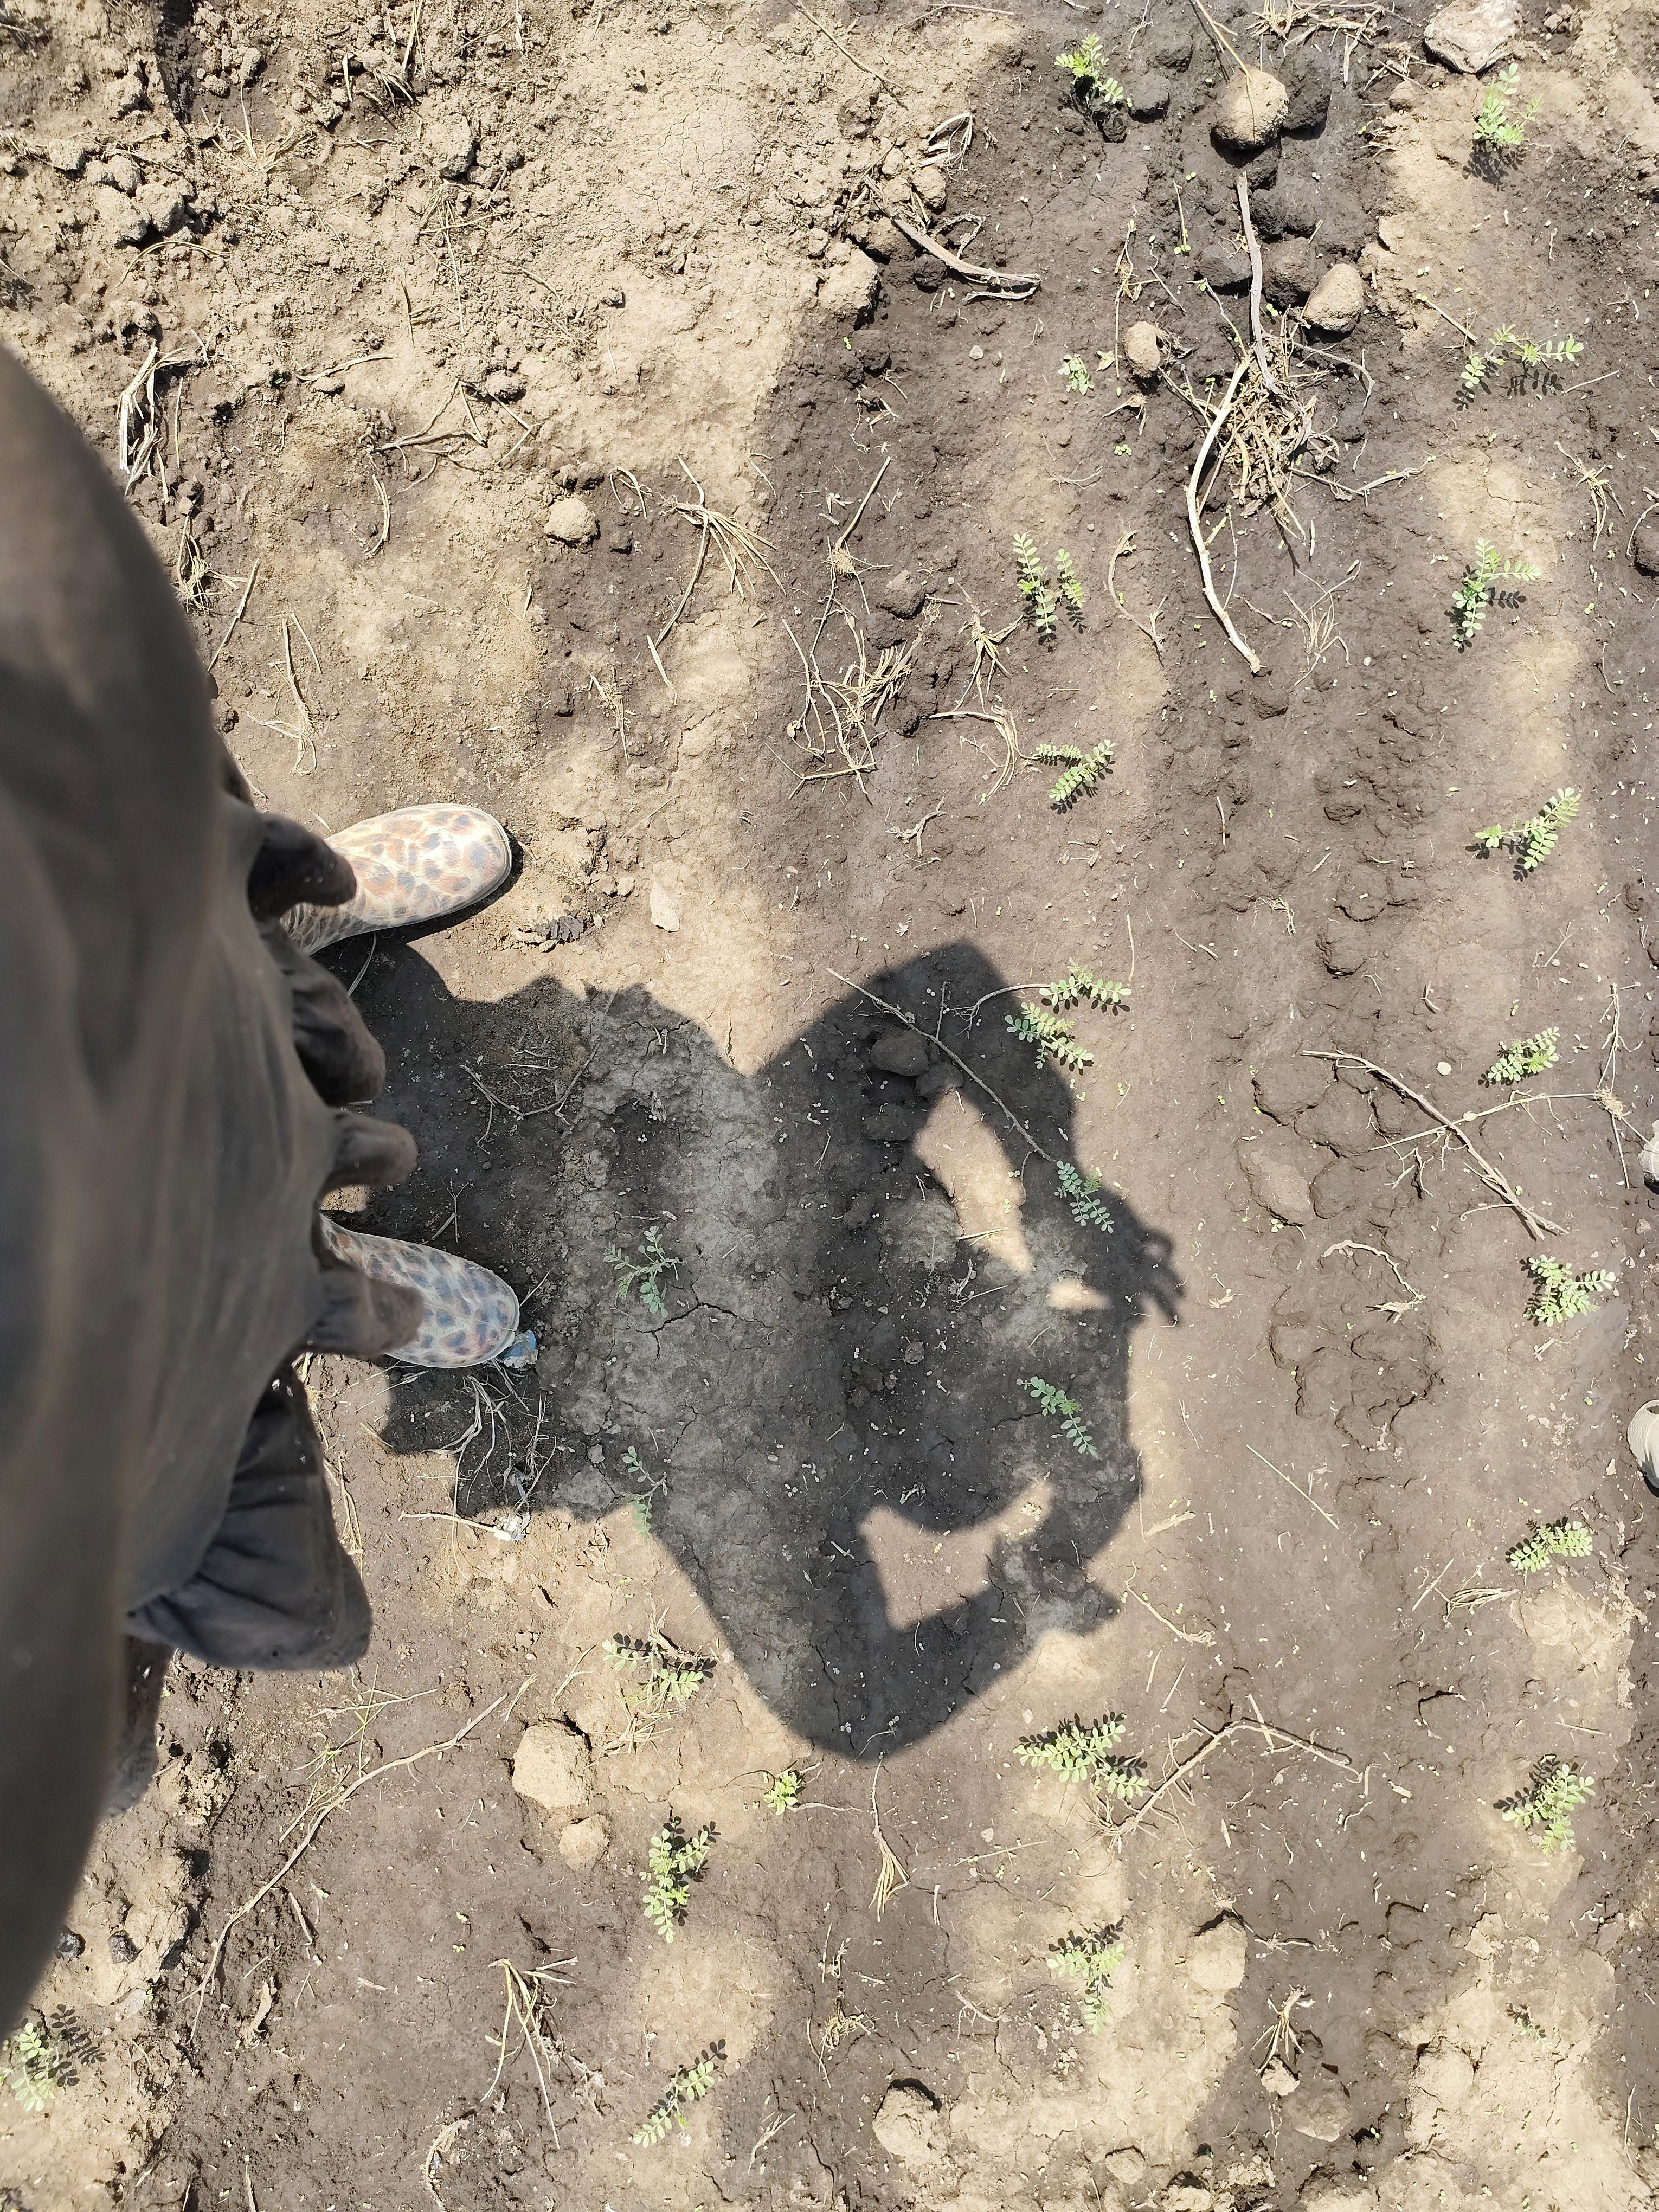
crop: chickpea
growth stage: emergence
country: Tanzania
